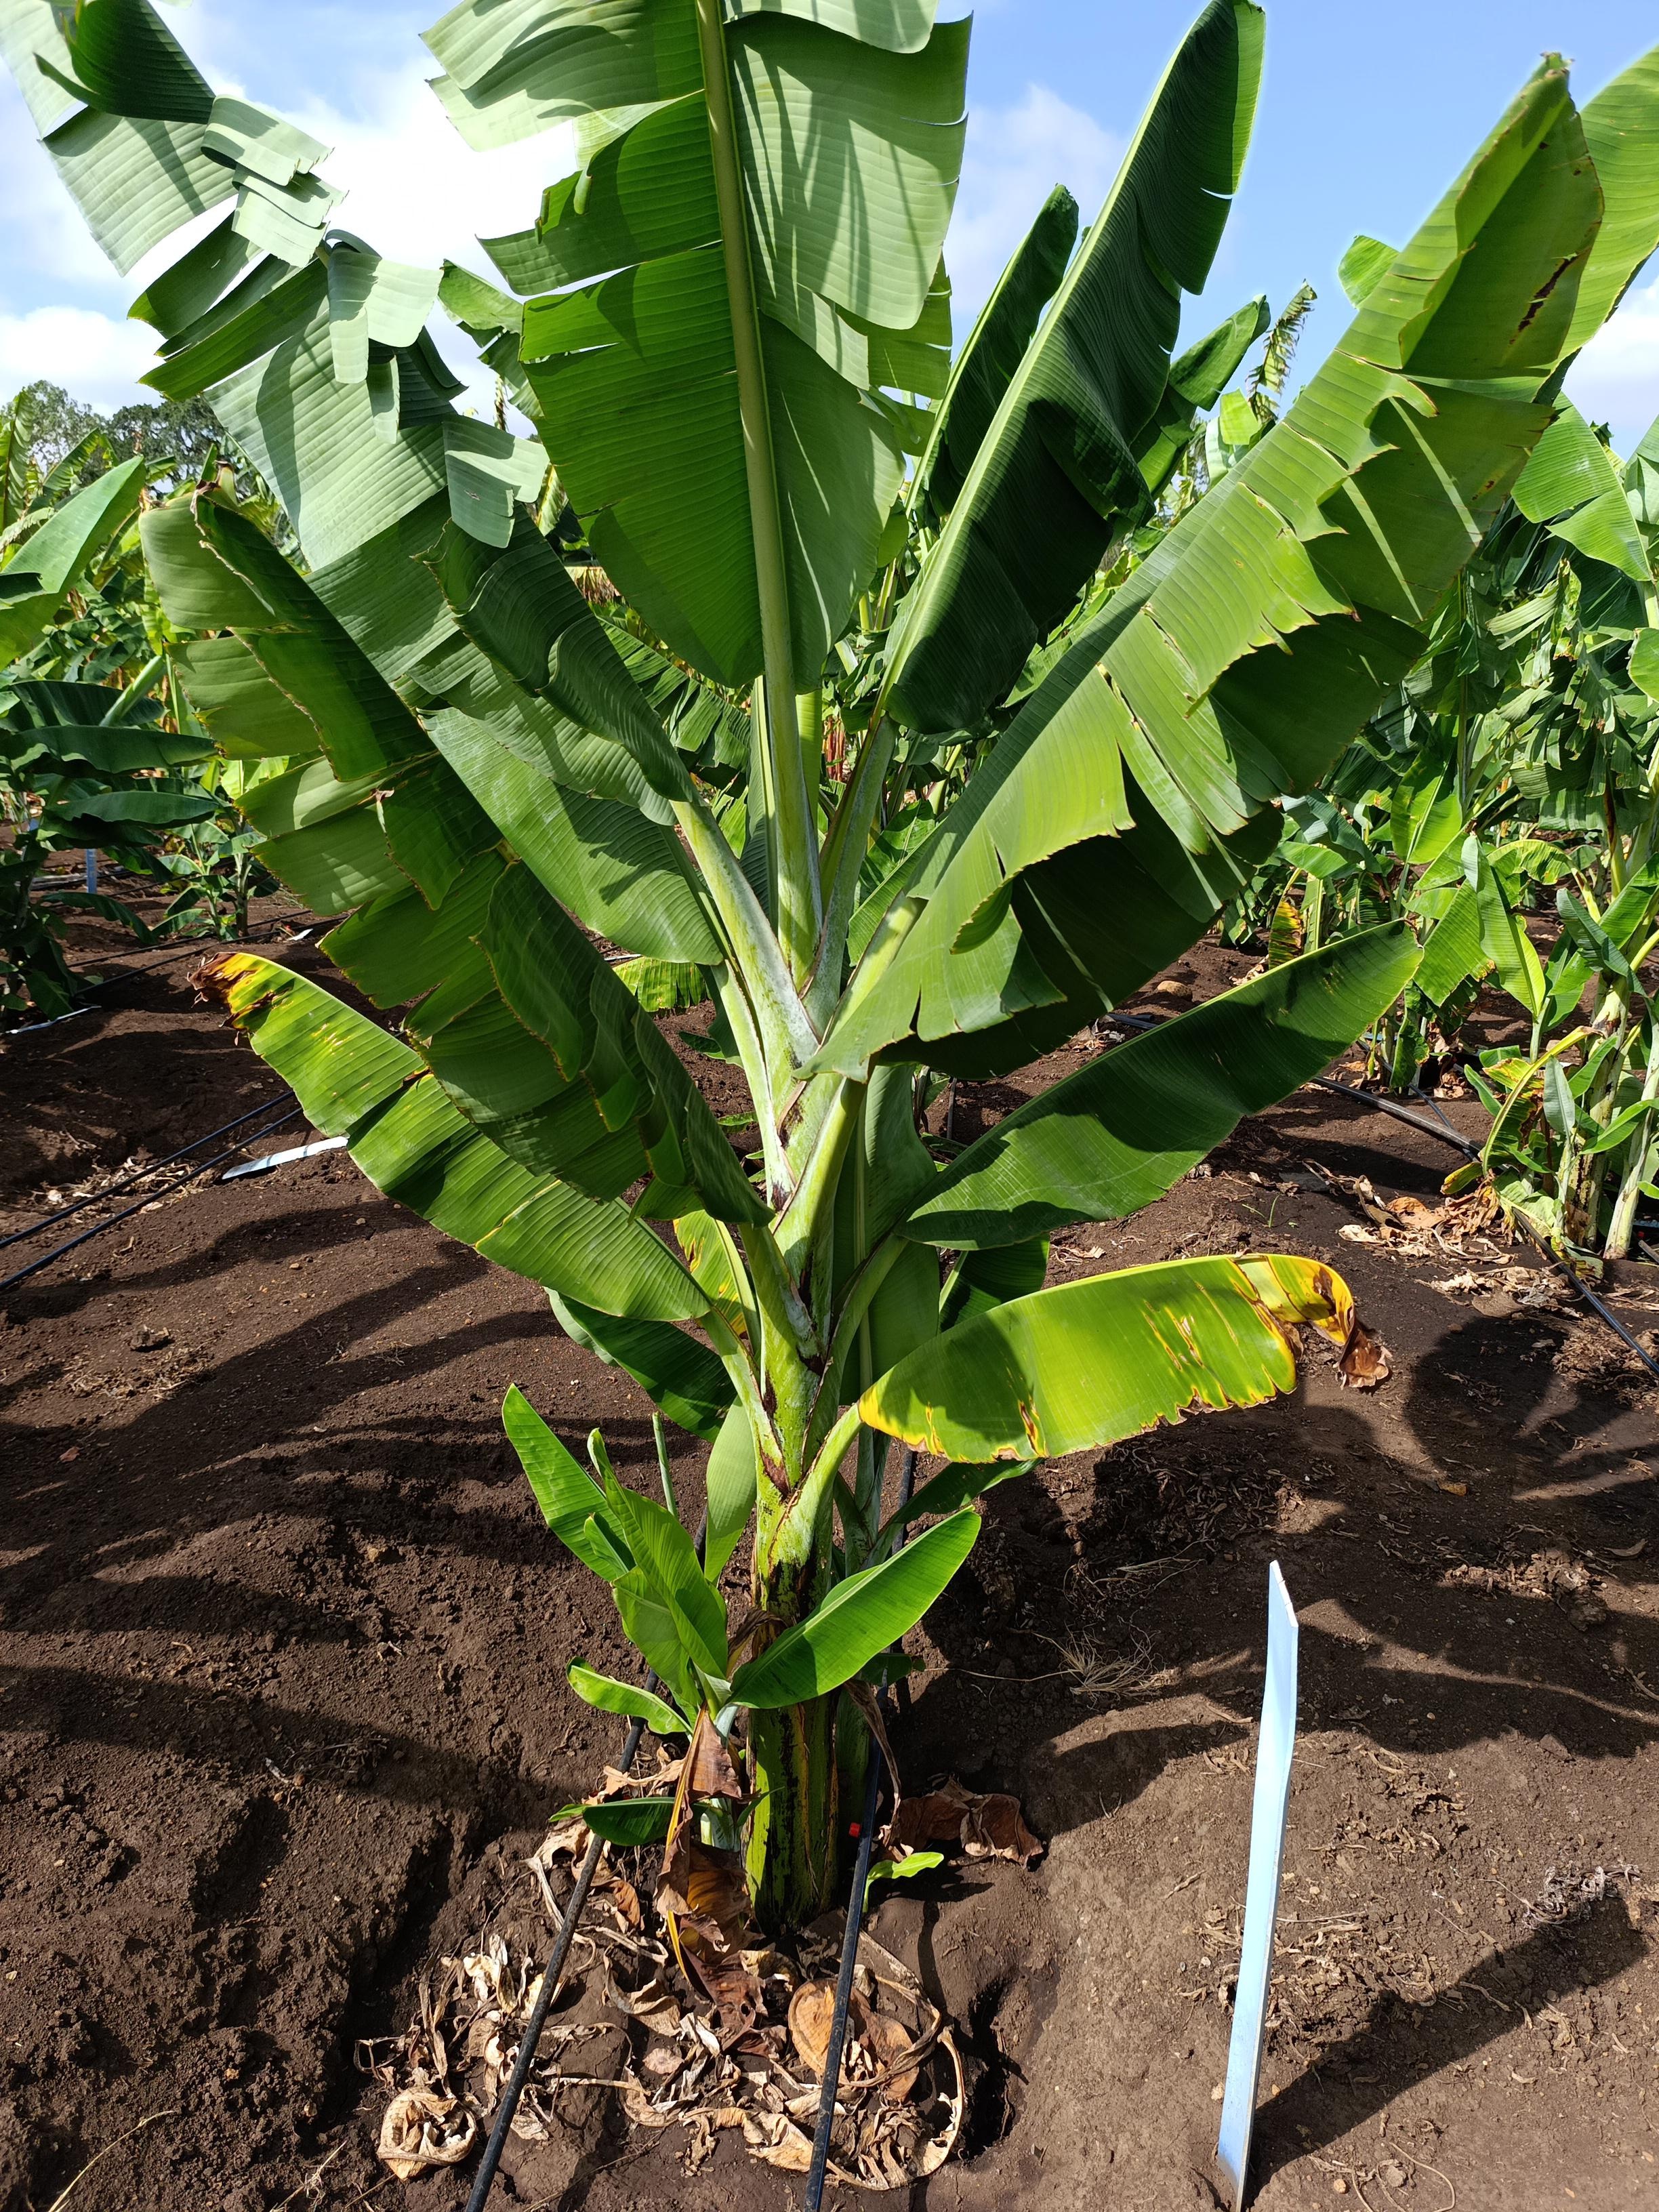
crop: banana
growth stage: vegetative
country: Tanzania
